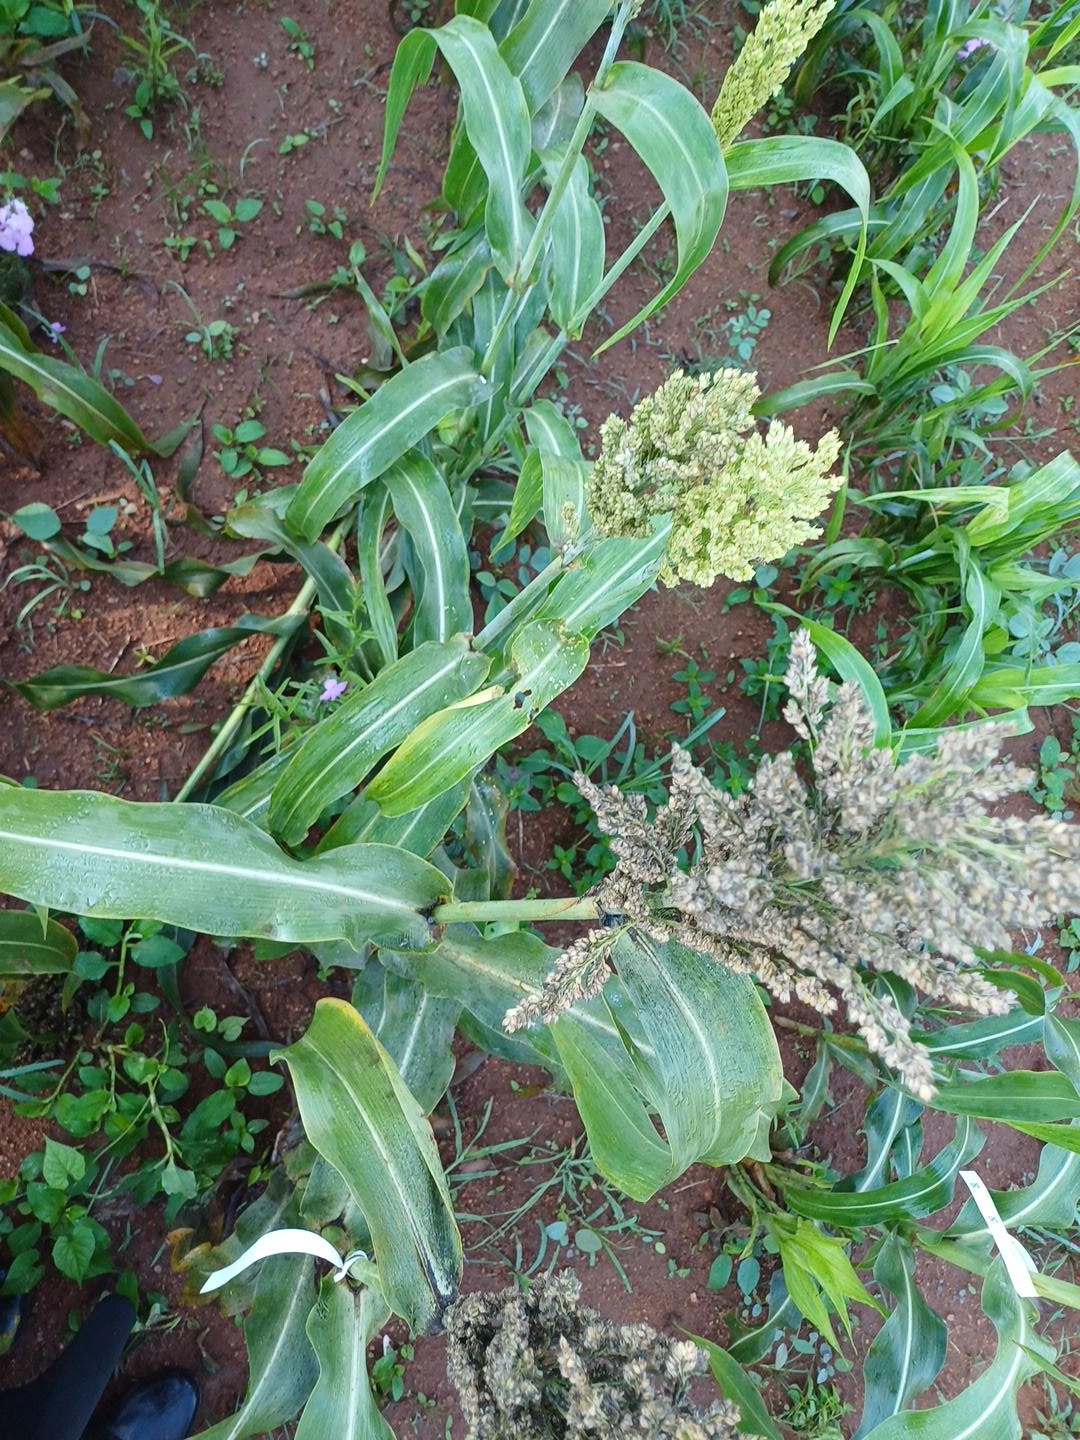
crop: sorghum
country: Kenya
